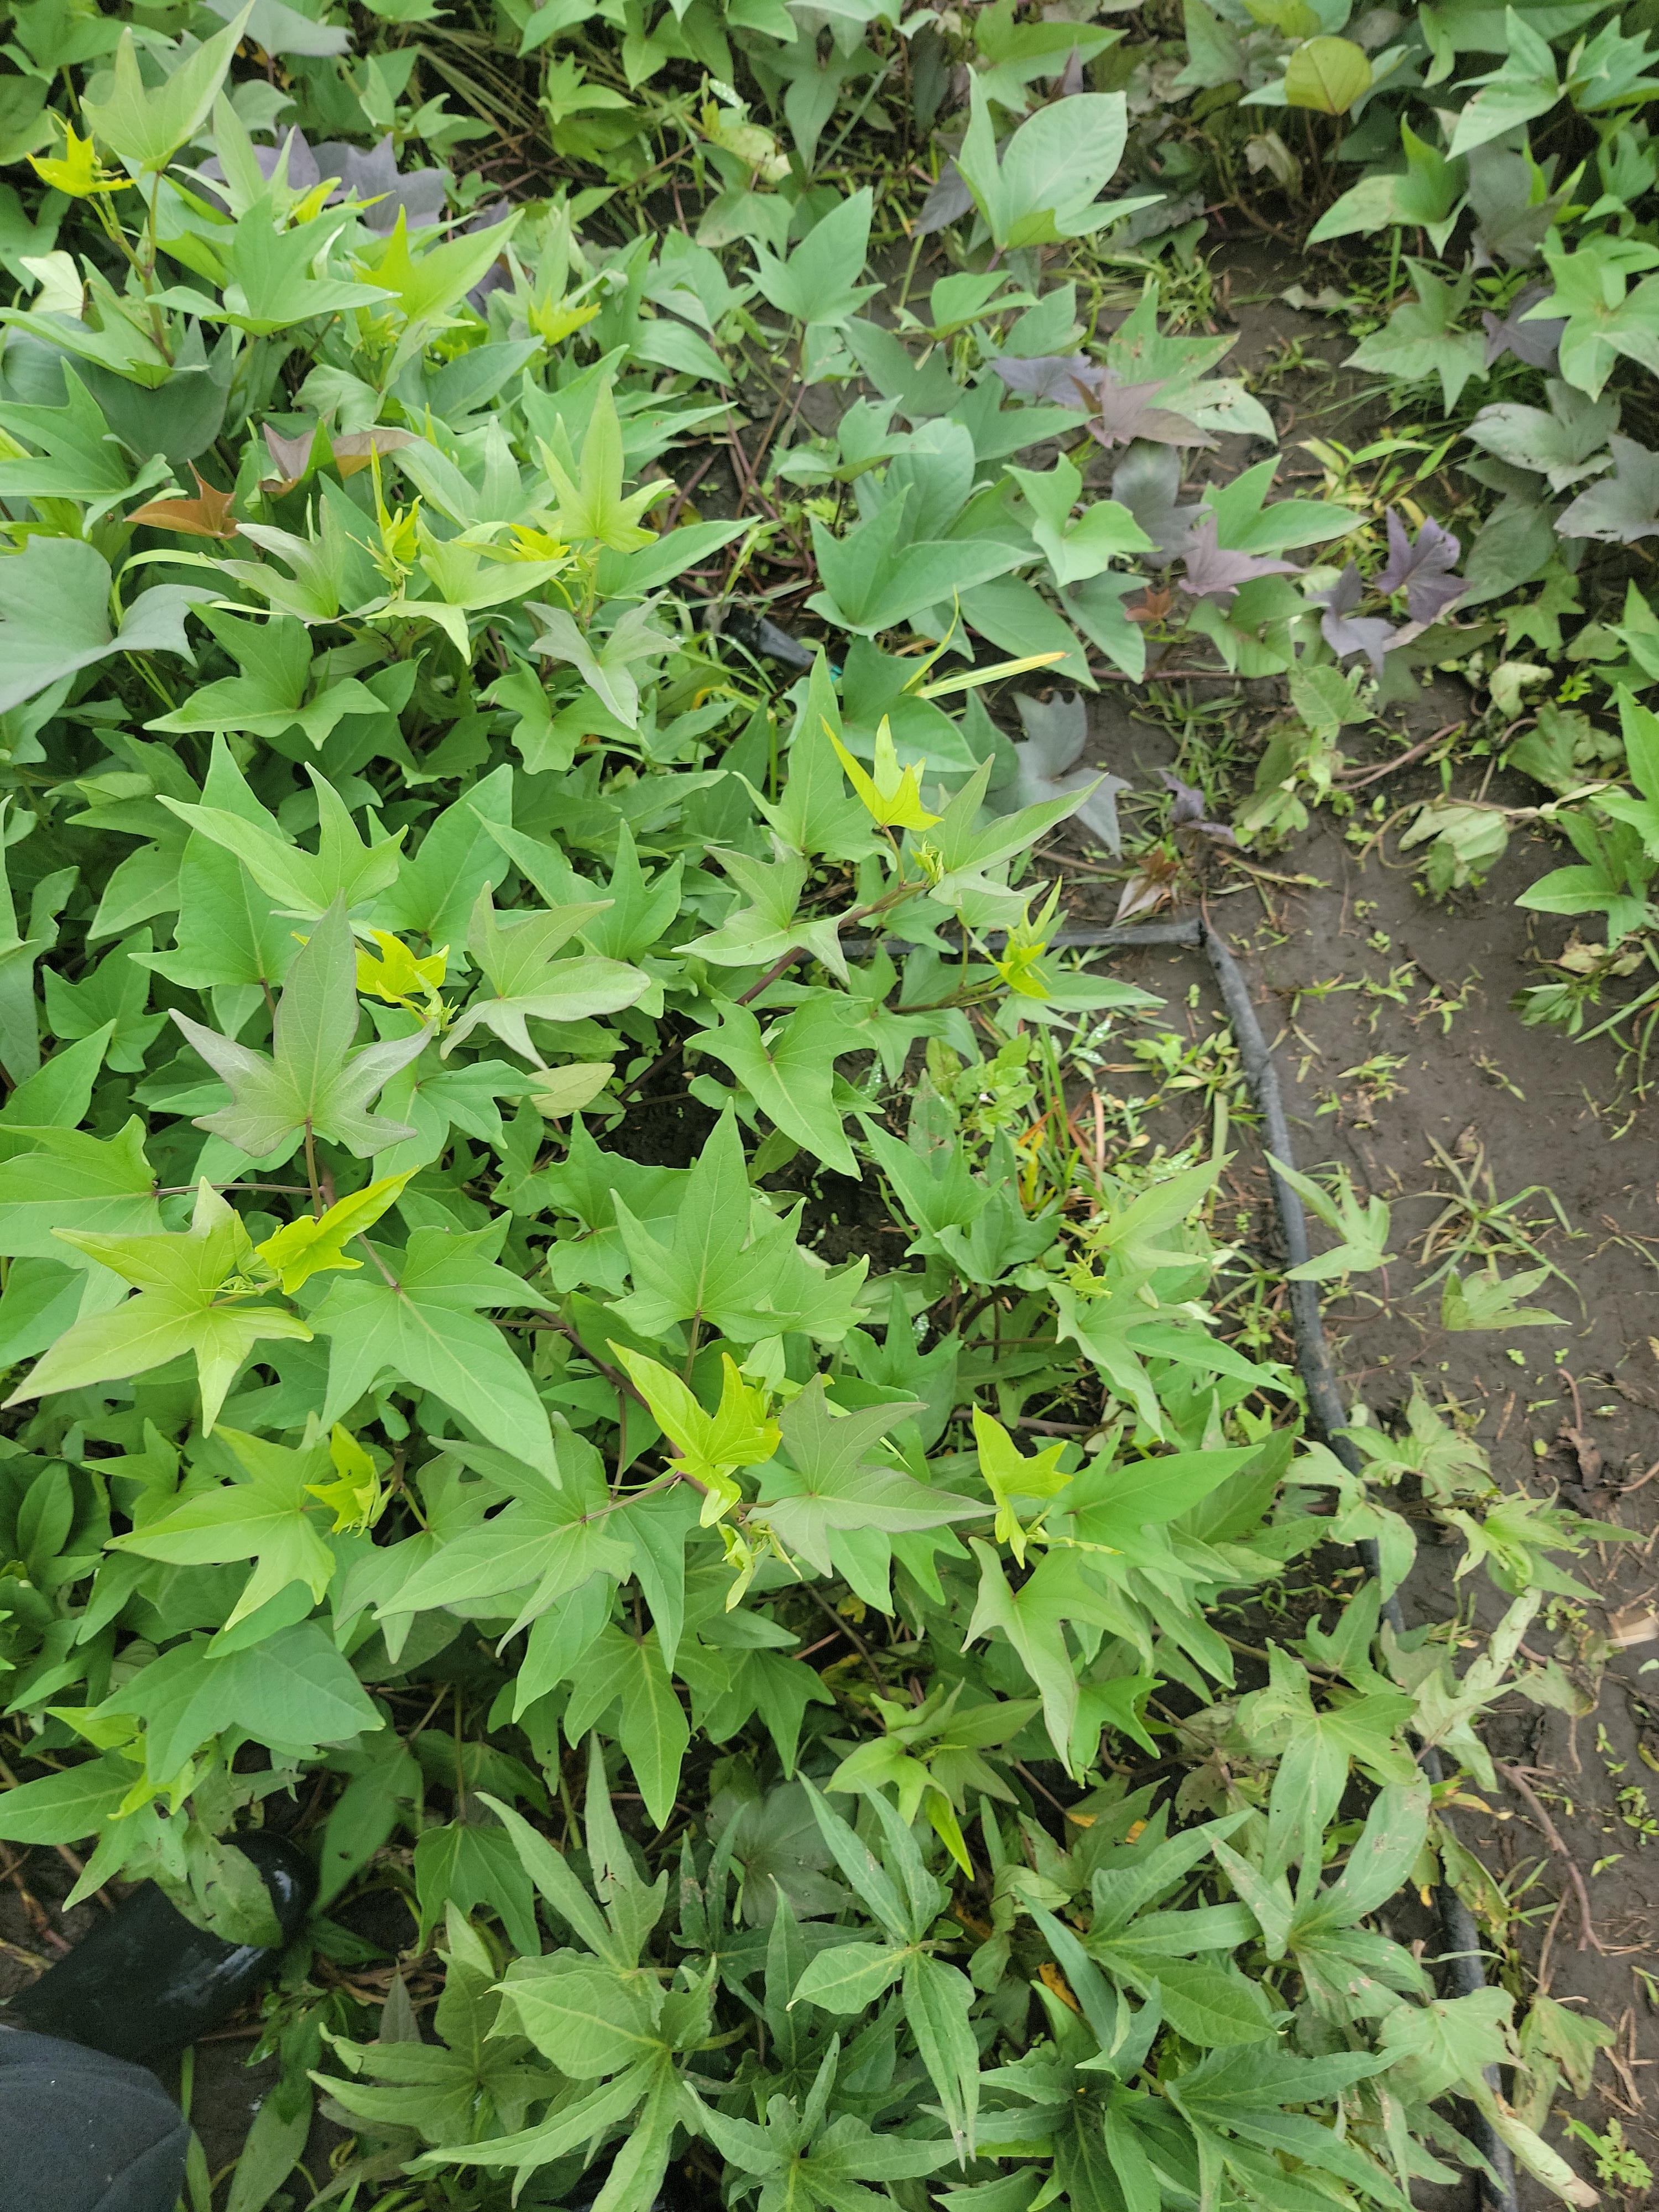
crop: sweet potato
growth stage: vegetative
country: Tanzania
